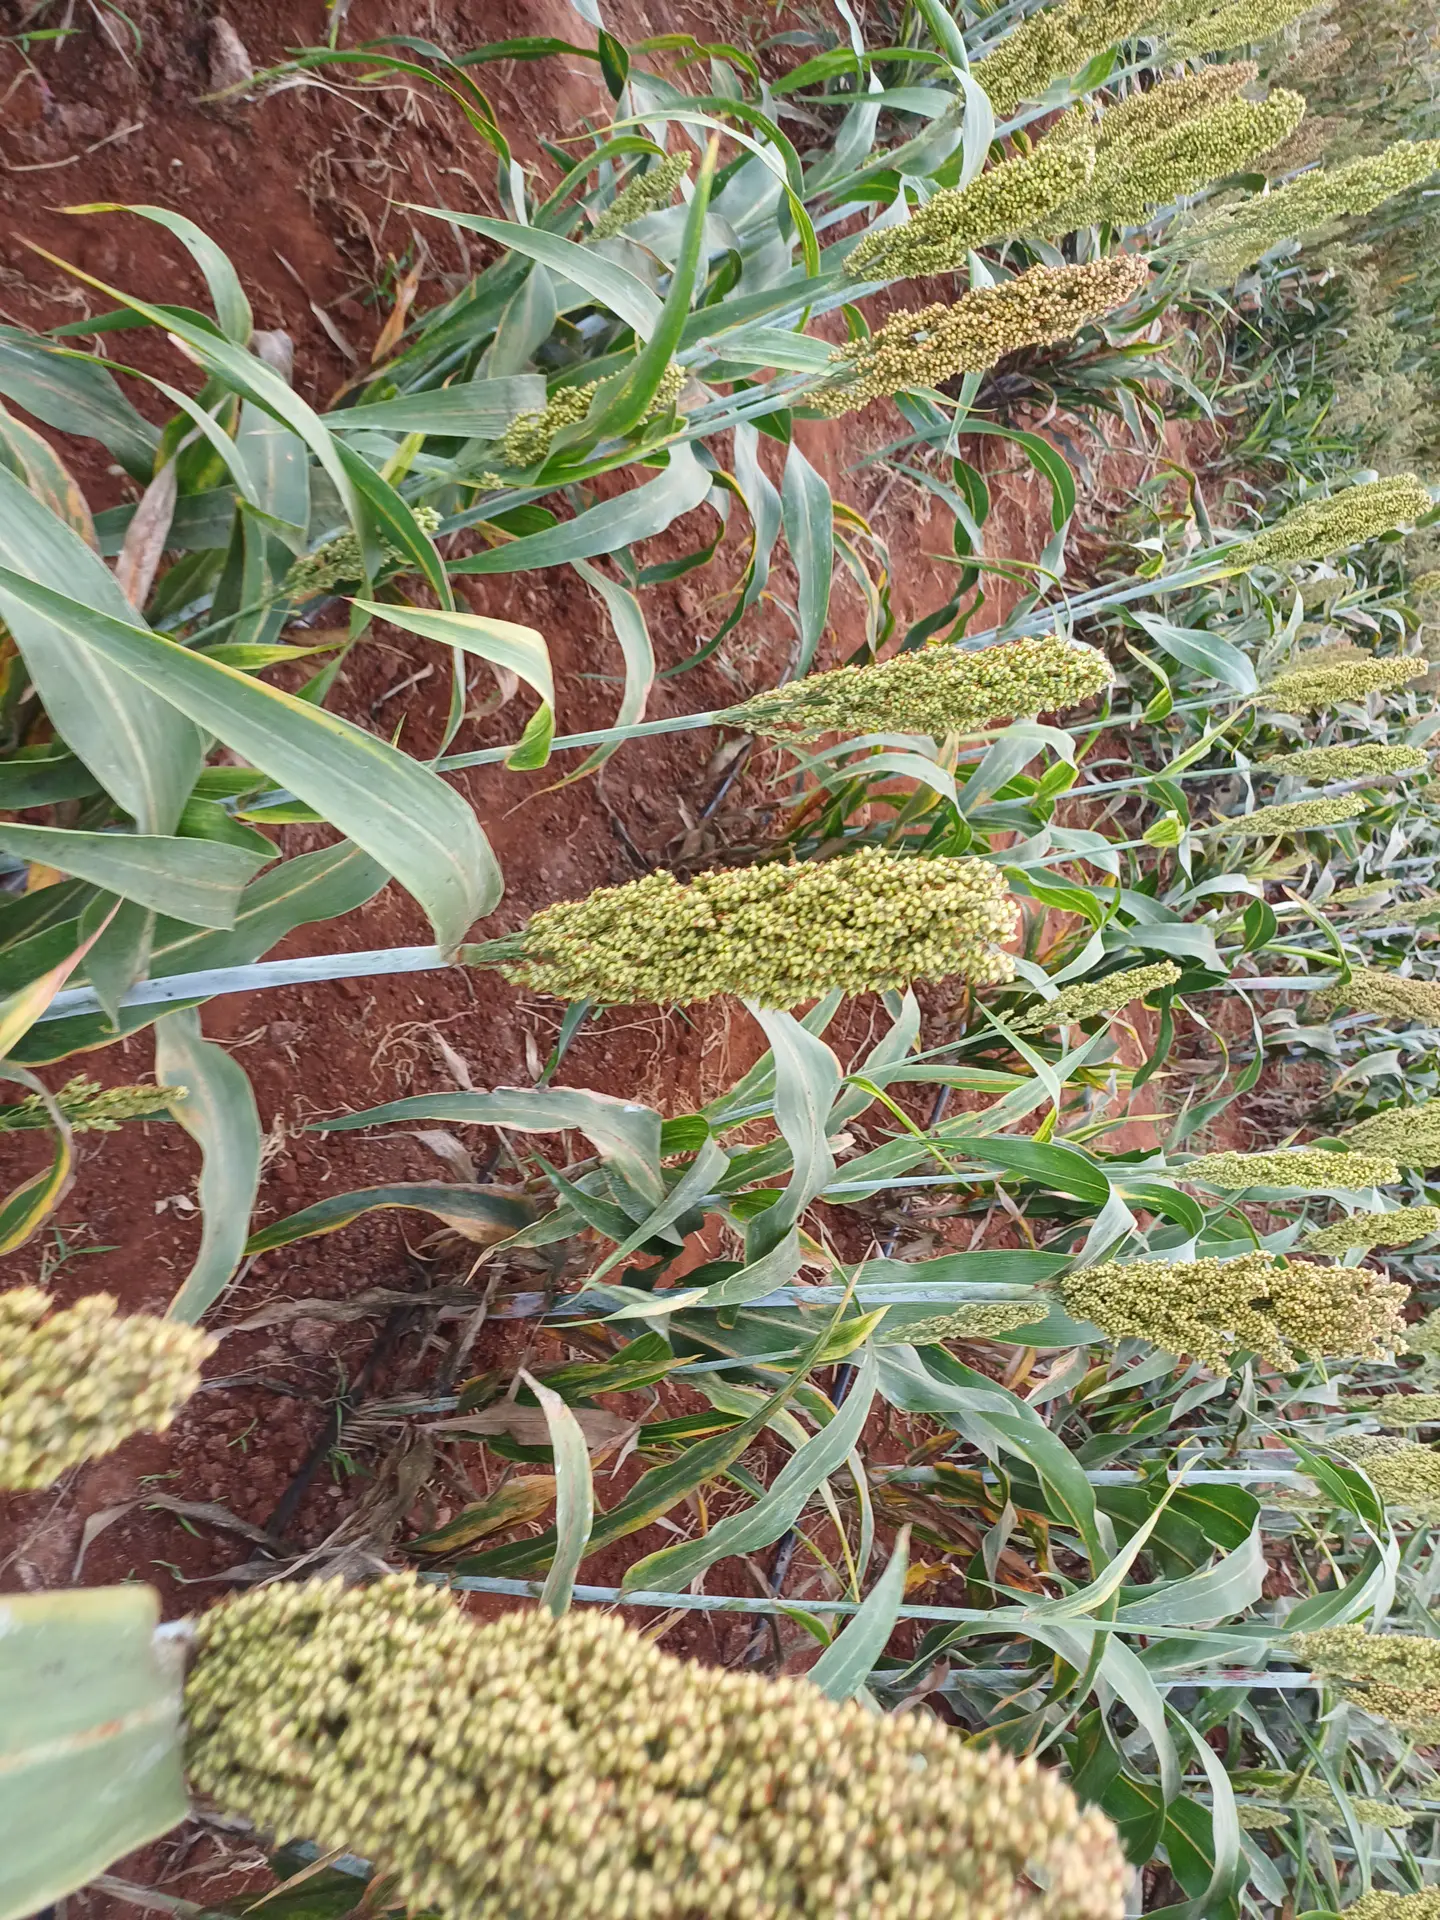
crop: sorghum
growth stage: filling grain
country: Kenya
